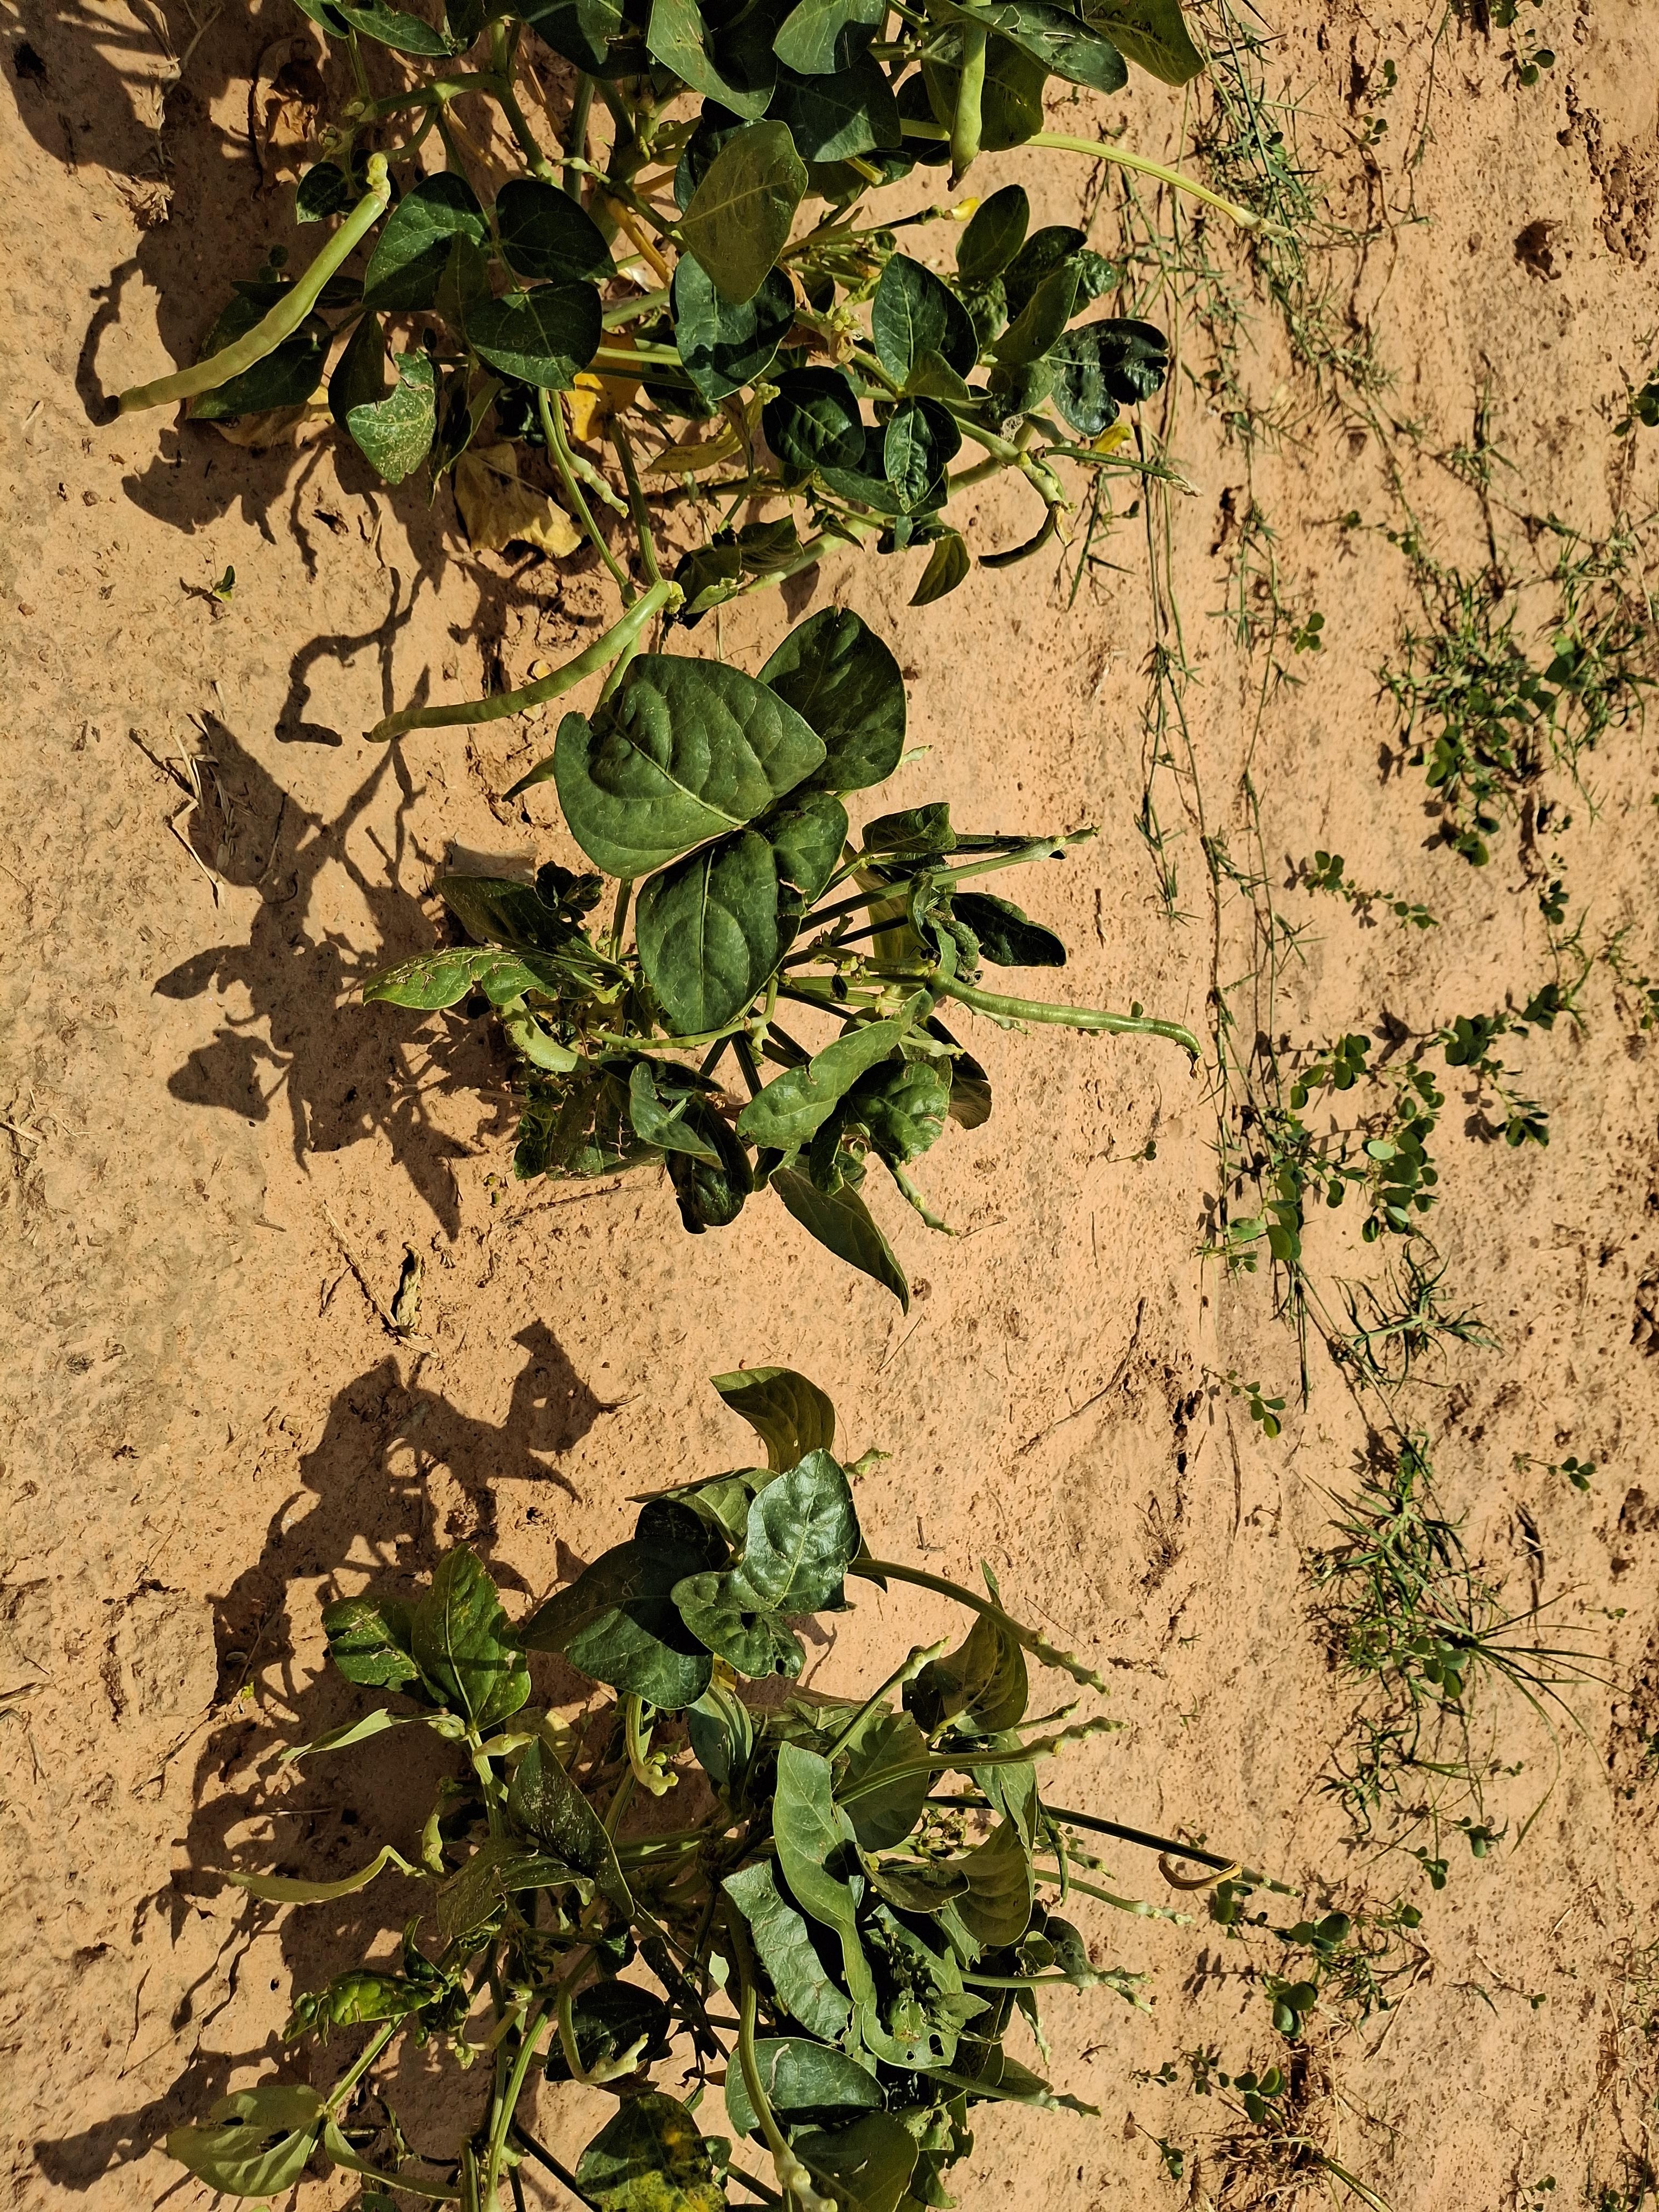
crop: cowpea
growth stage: harvest maturity
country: Nigeria
